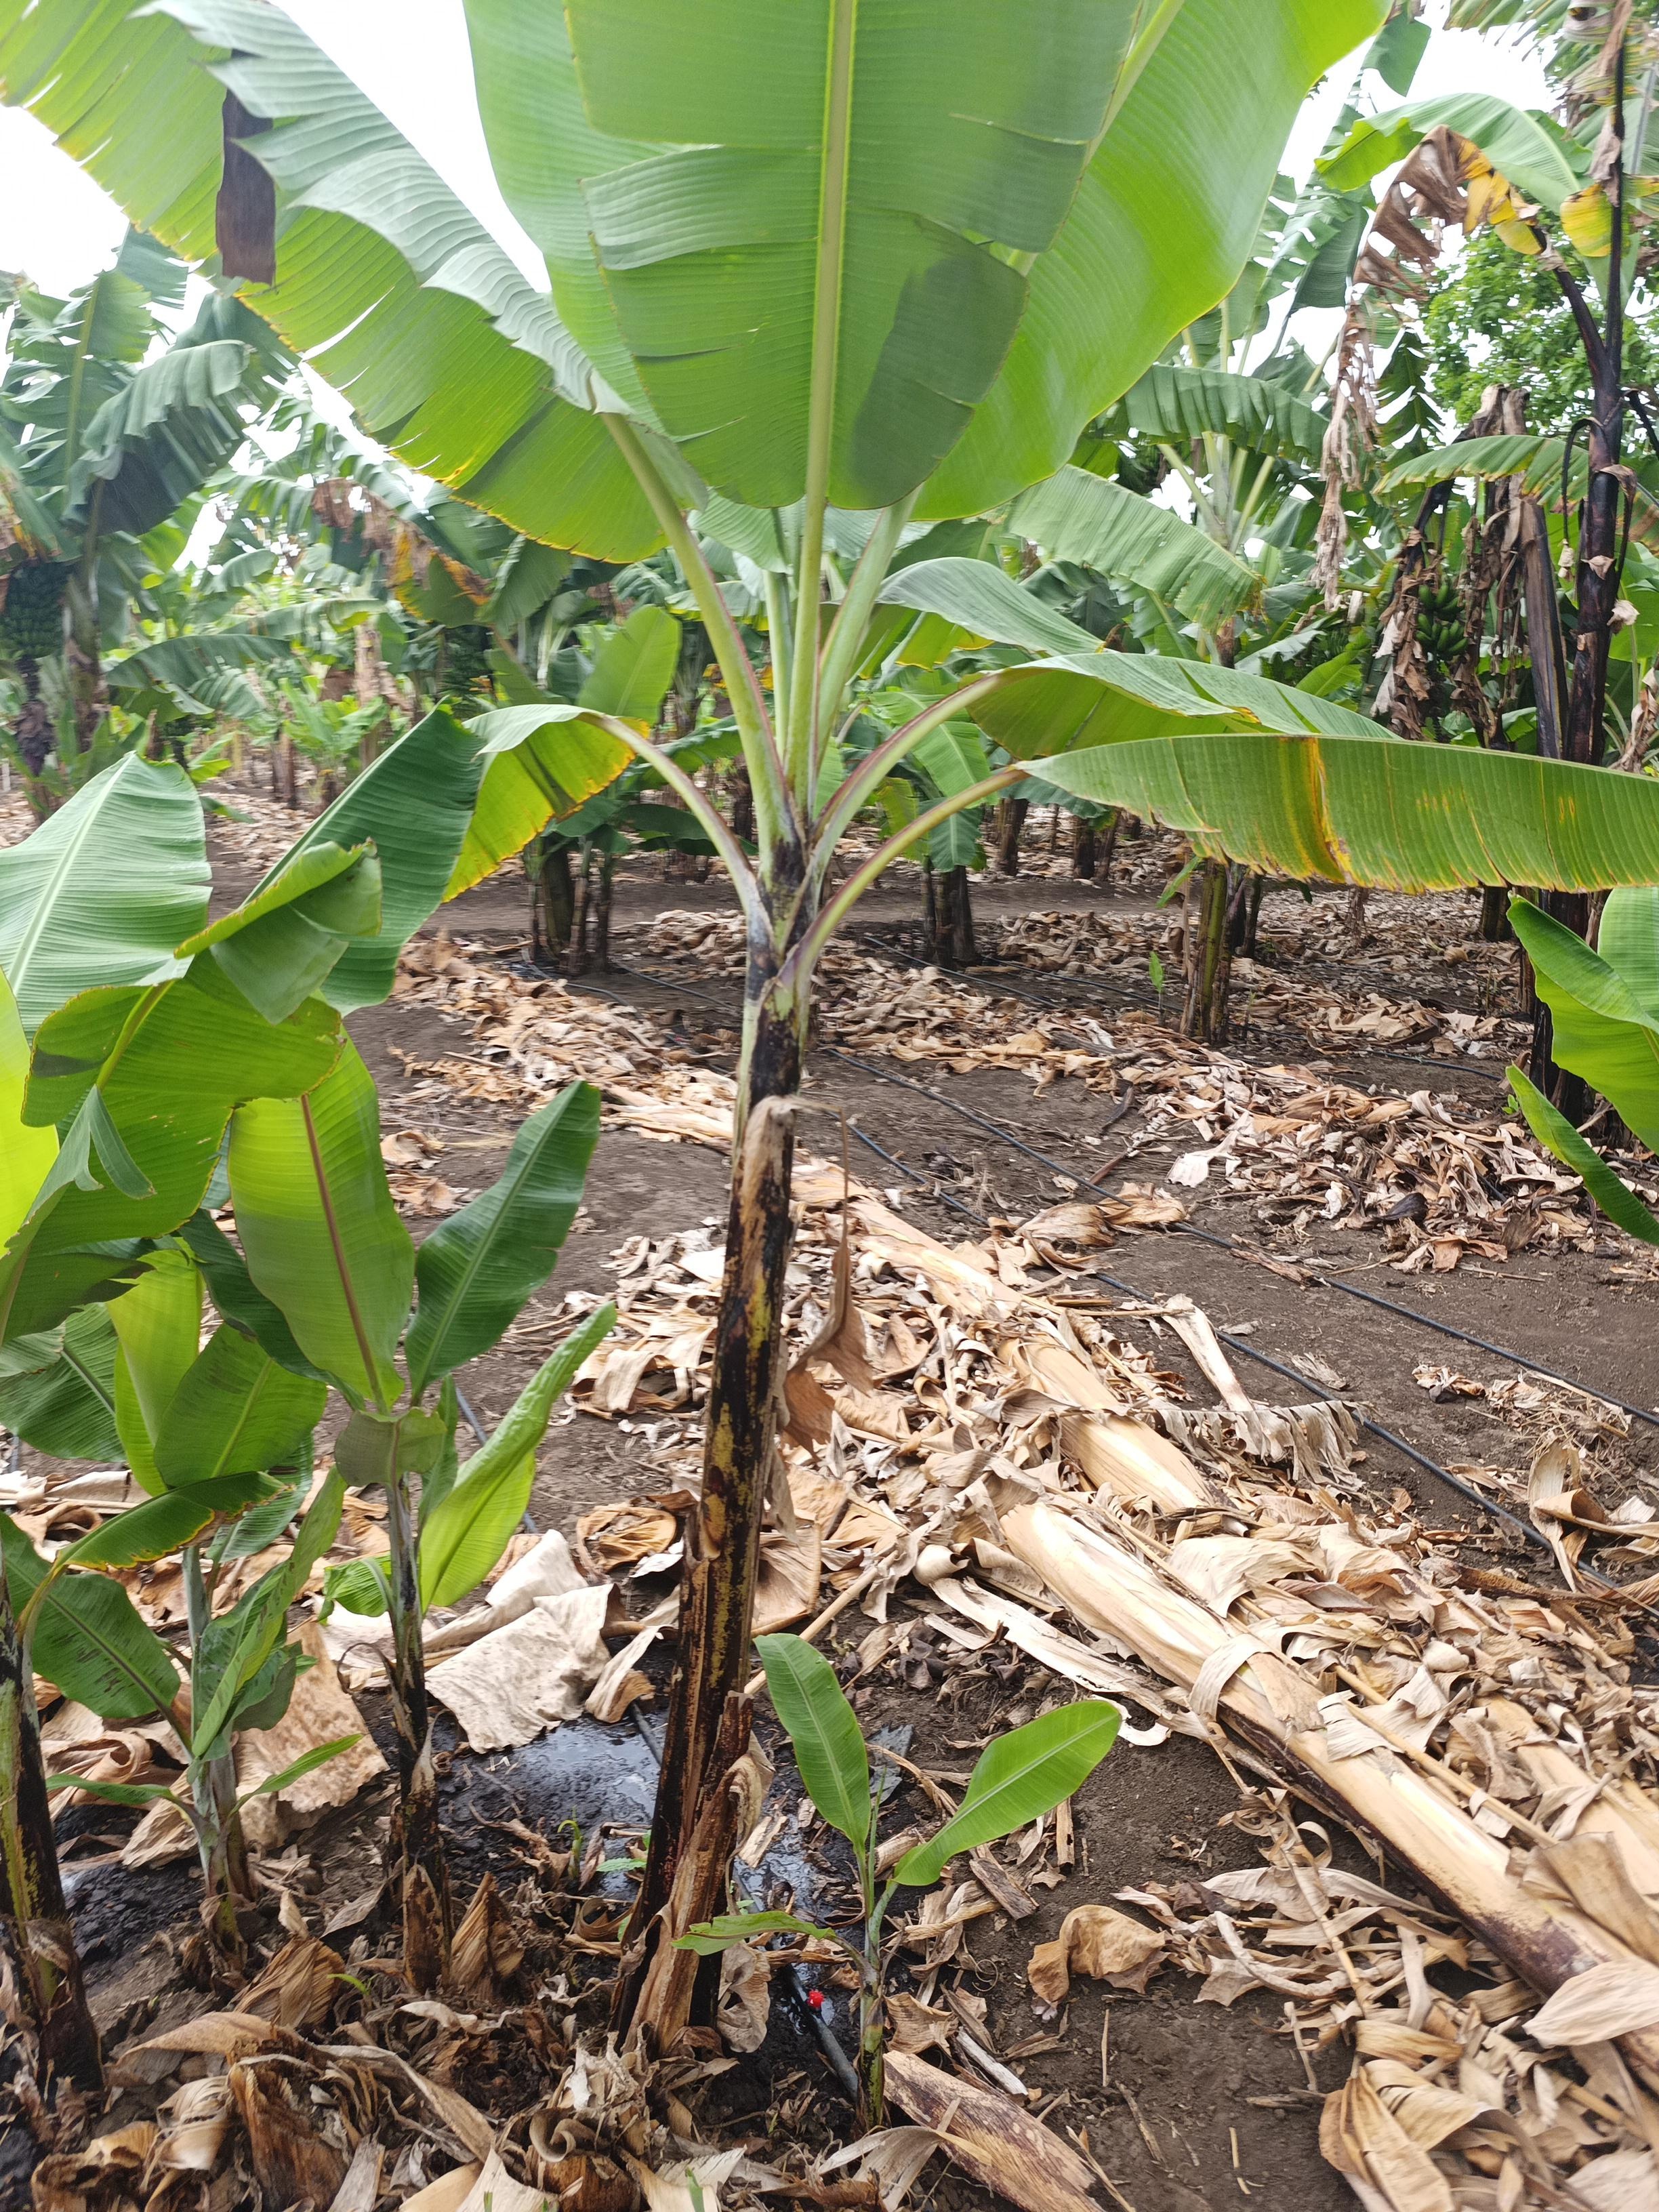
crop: banana
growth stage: vegetative
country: Tanzania
